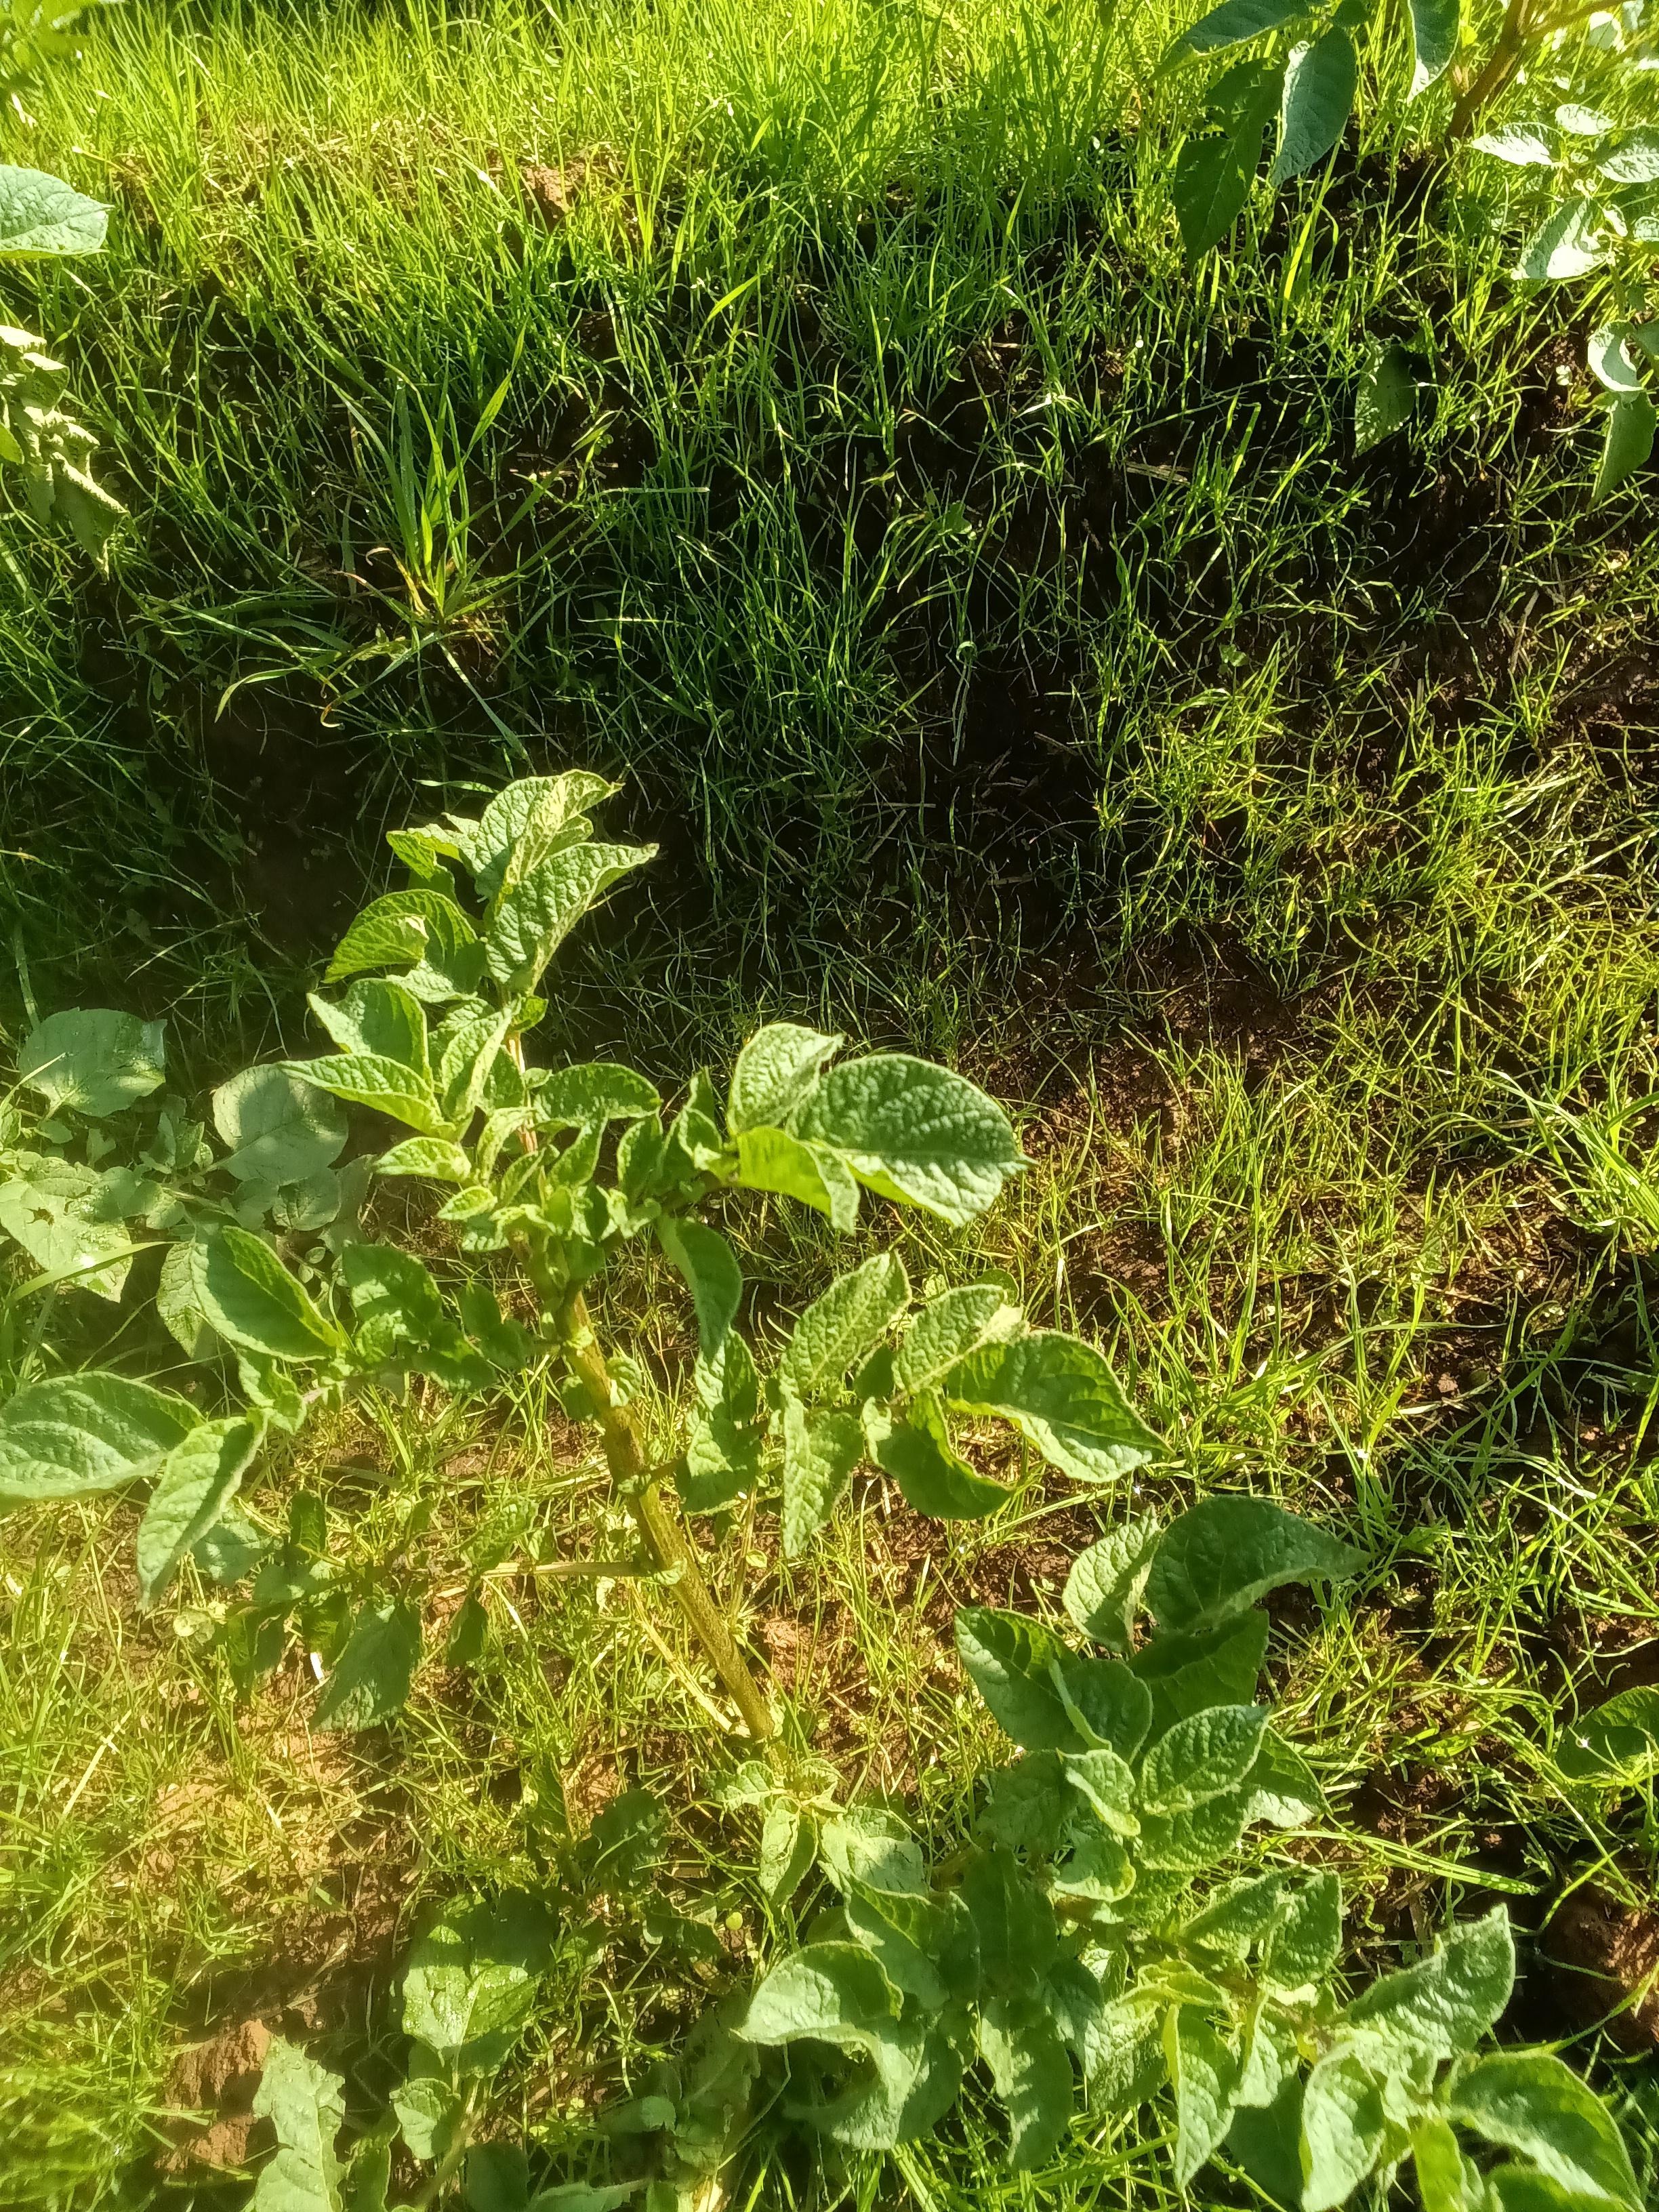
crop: potato
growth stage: vegetative
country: Kenya
